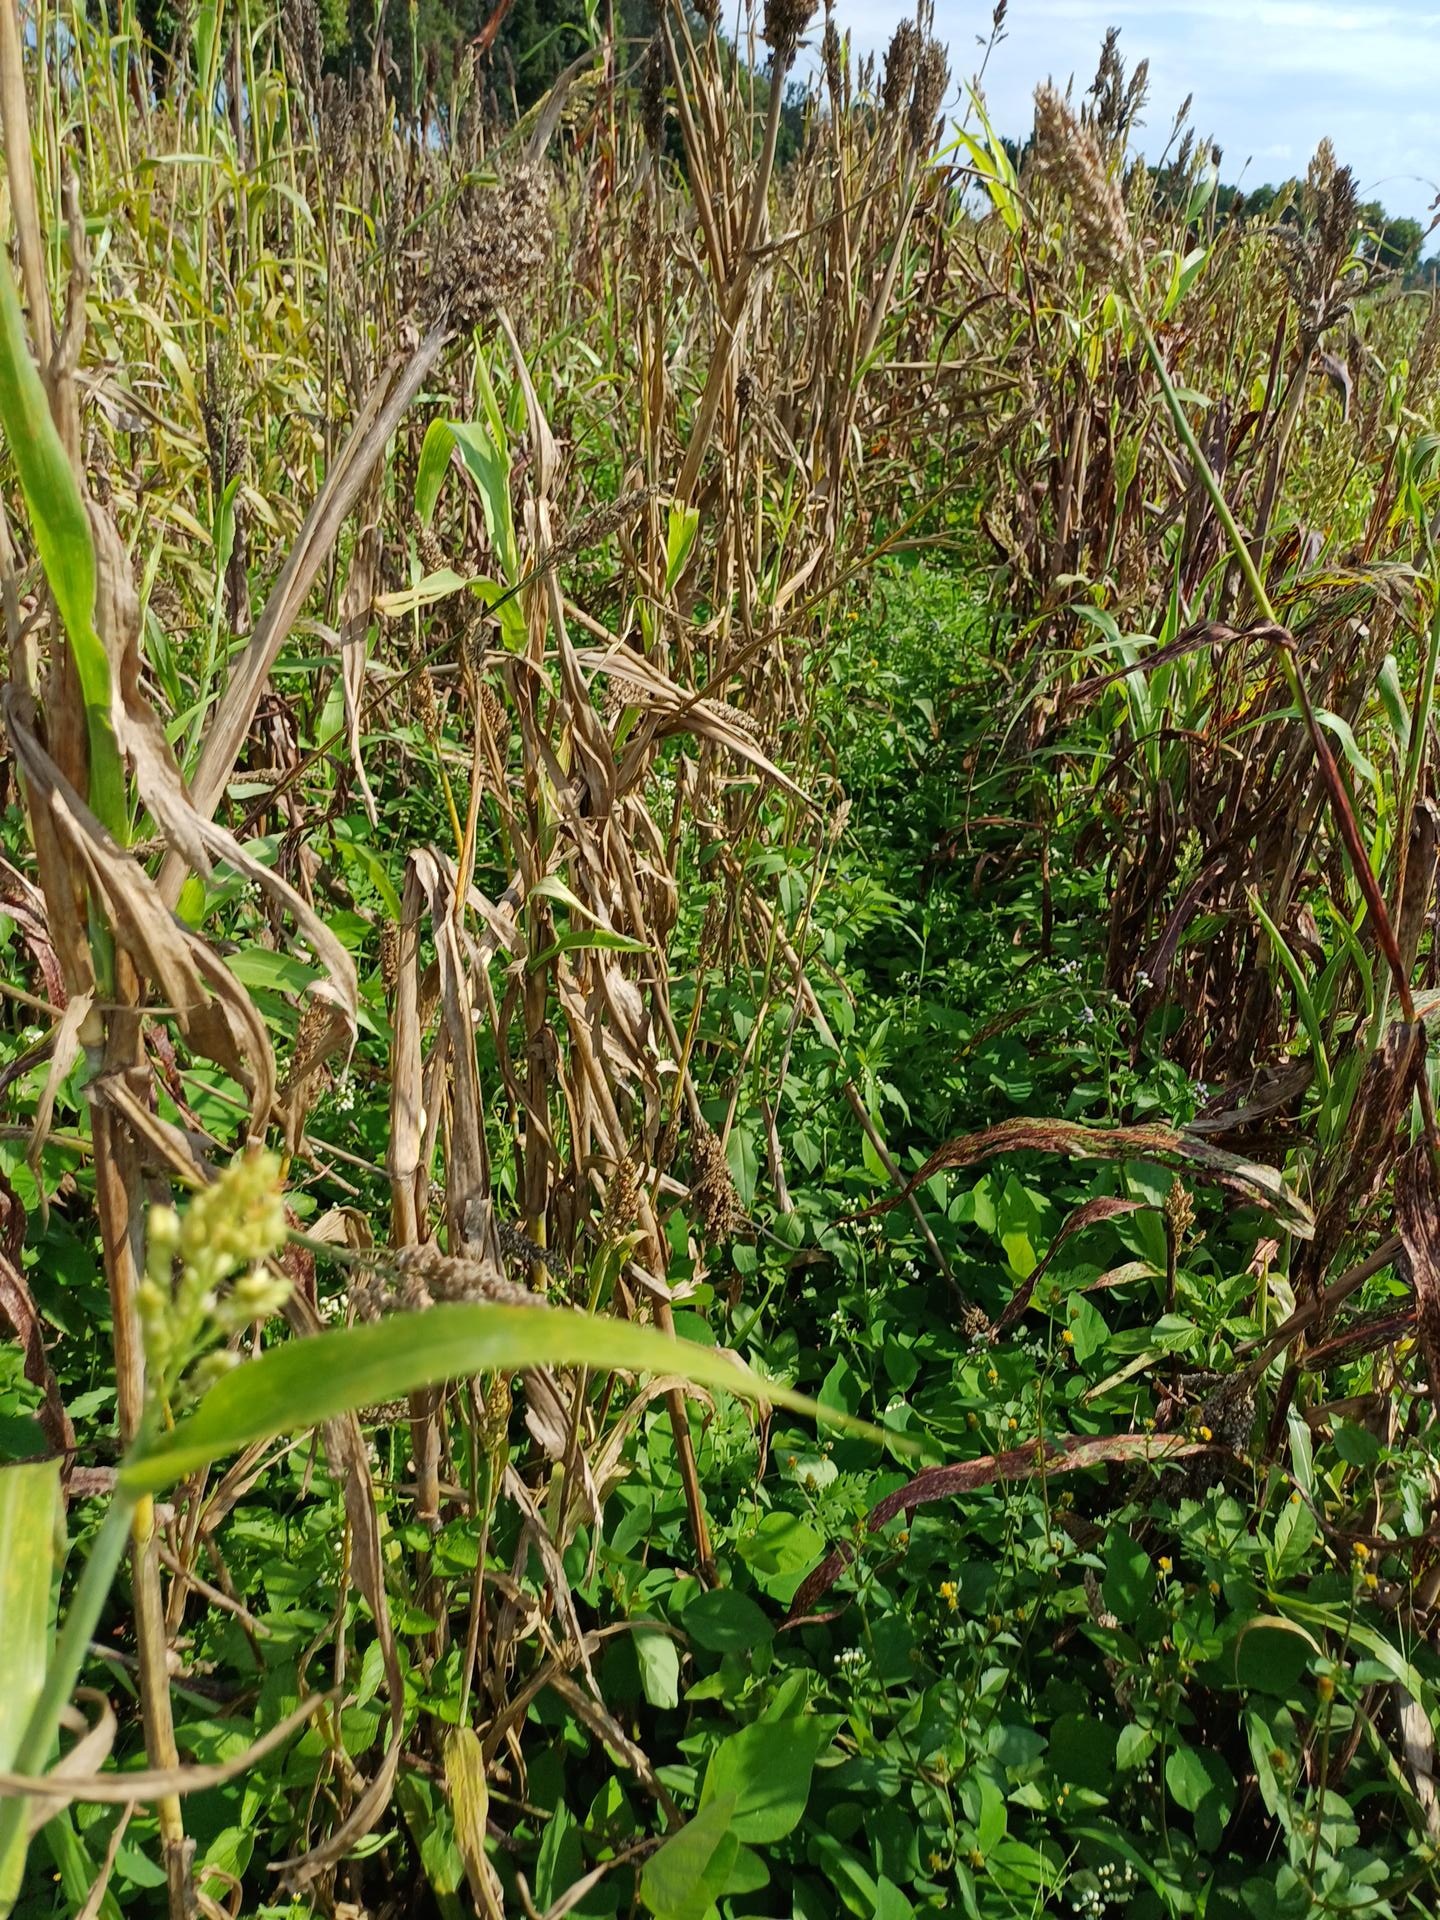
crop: sorghum
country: Kenya
